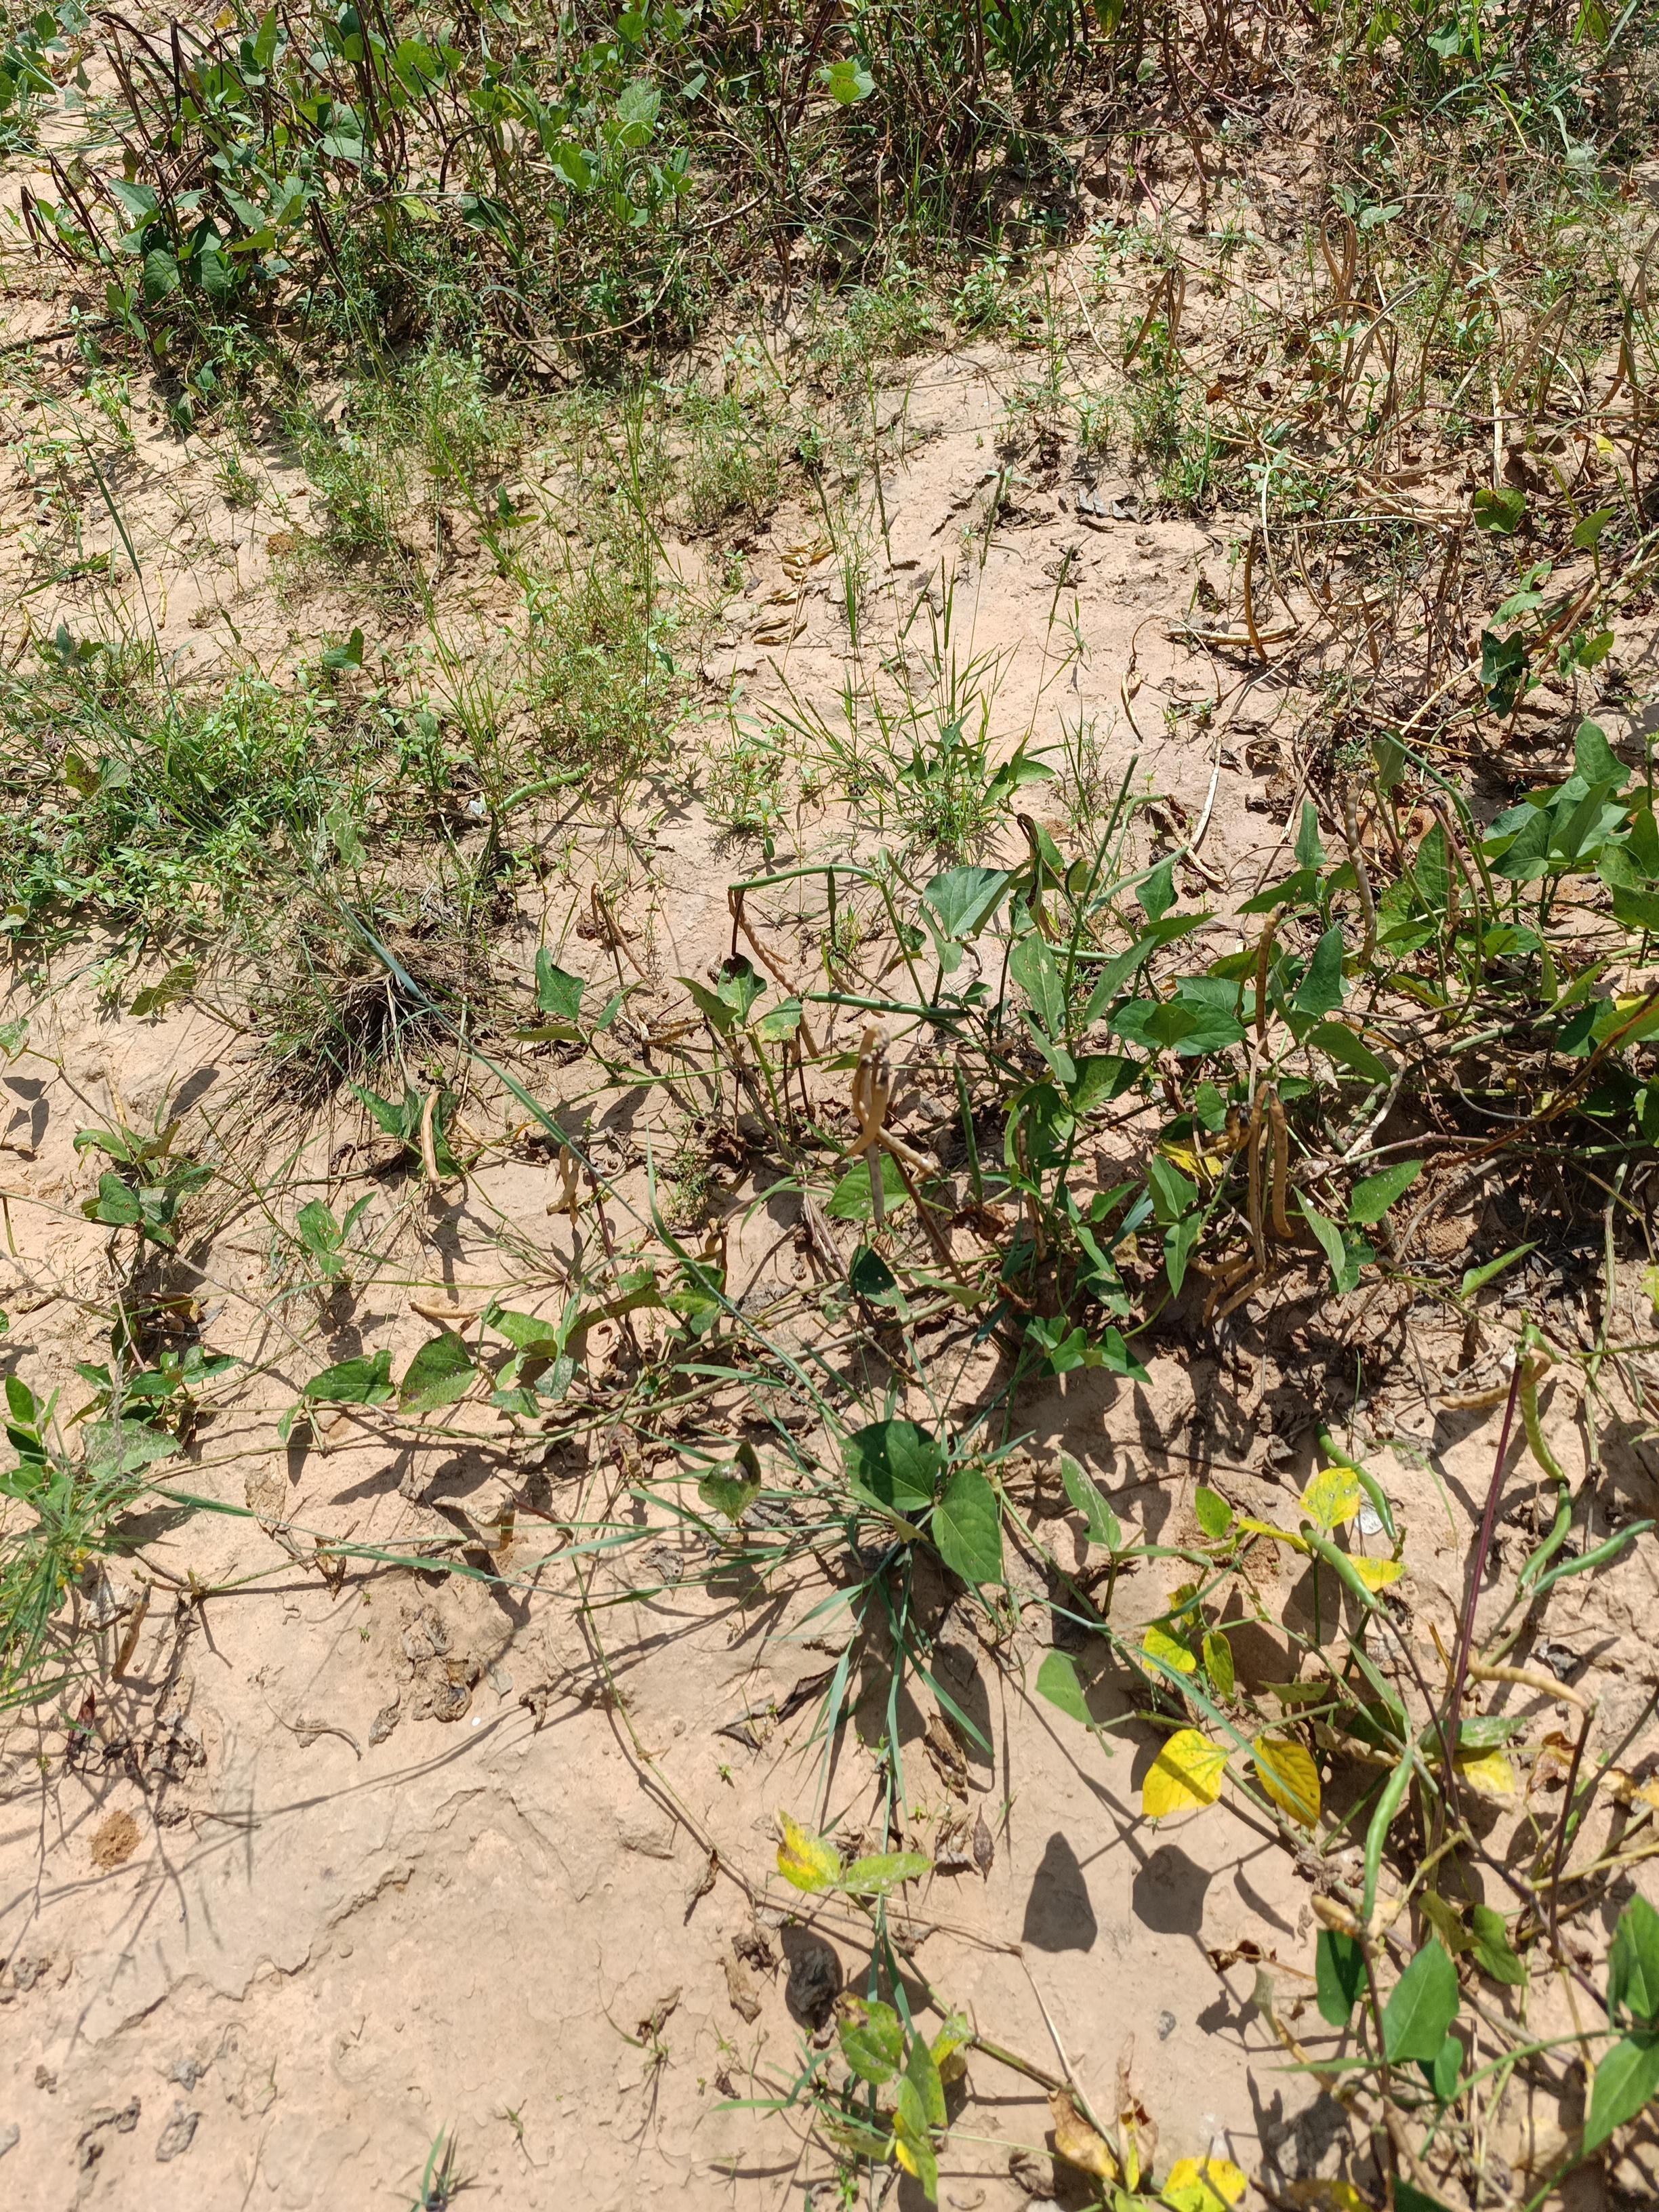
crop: cowpea
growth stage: maturity
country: Nigeria
